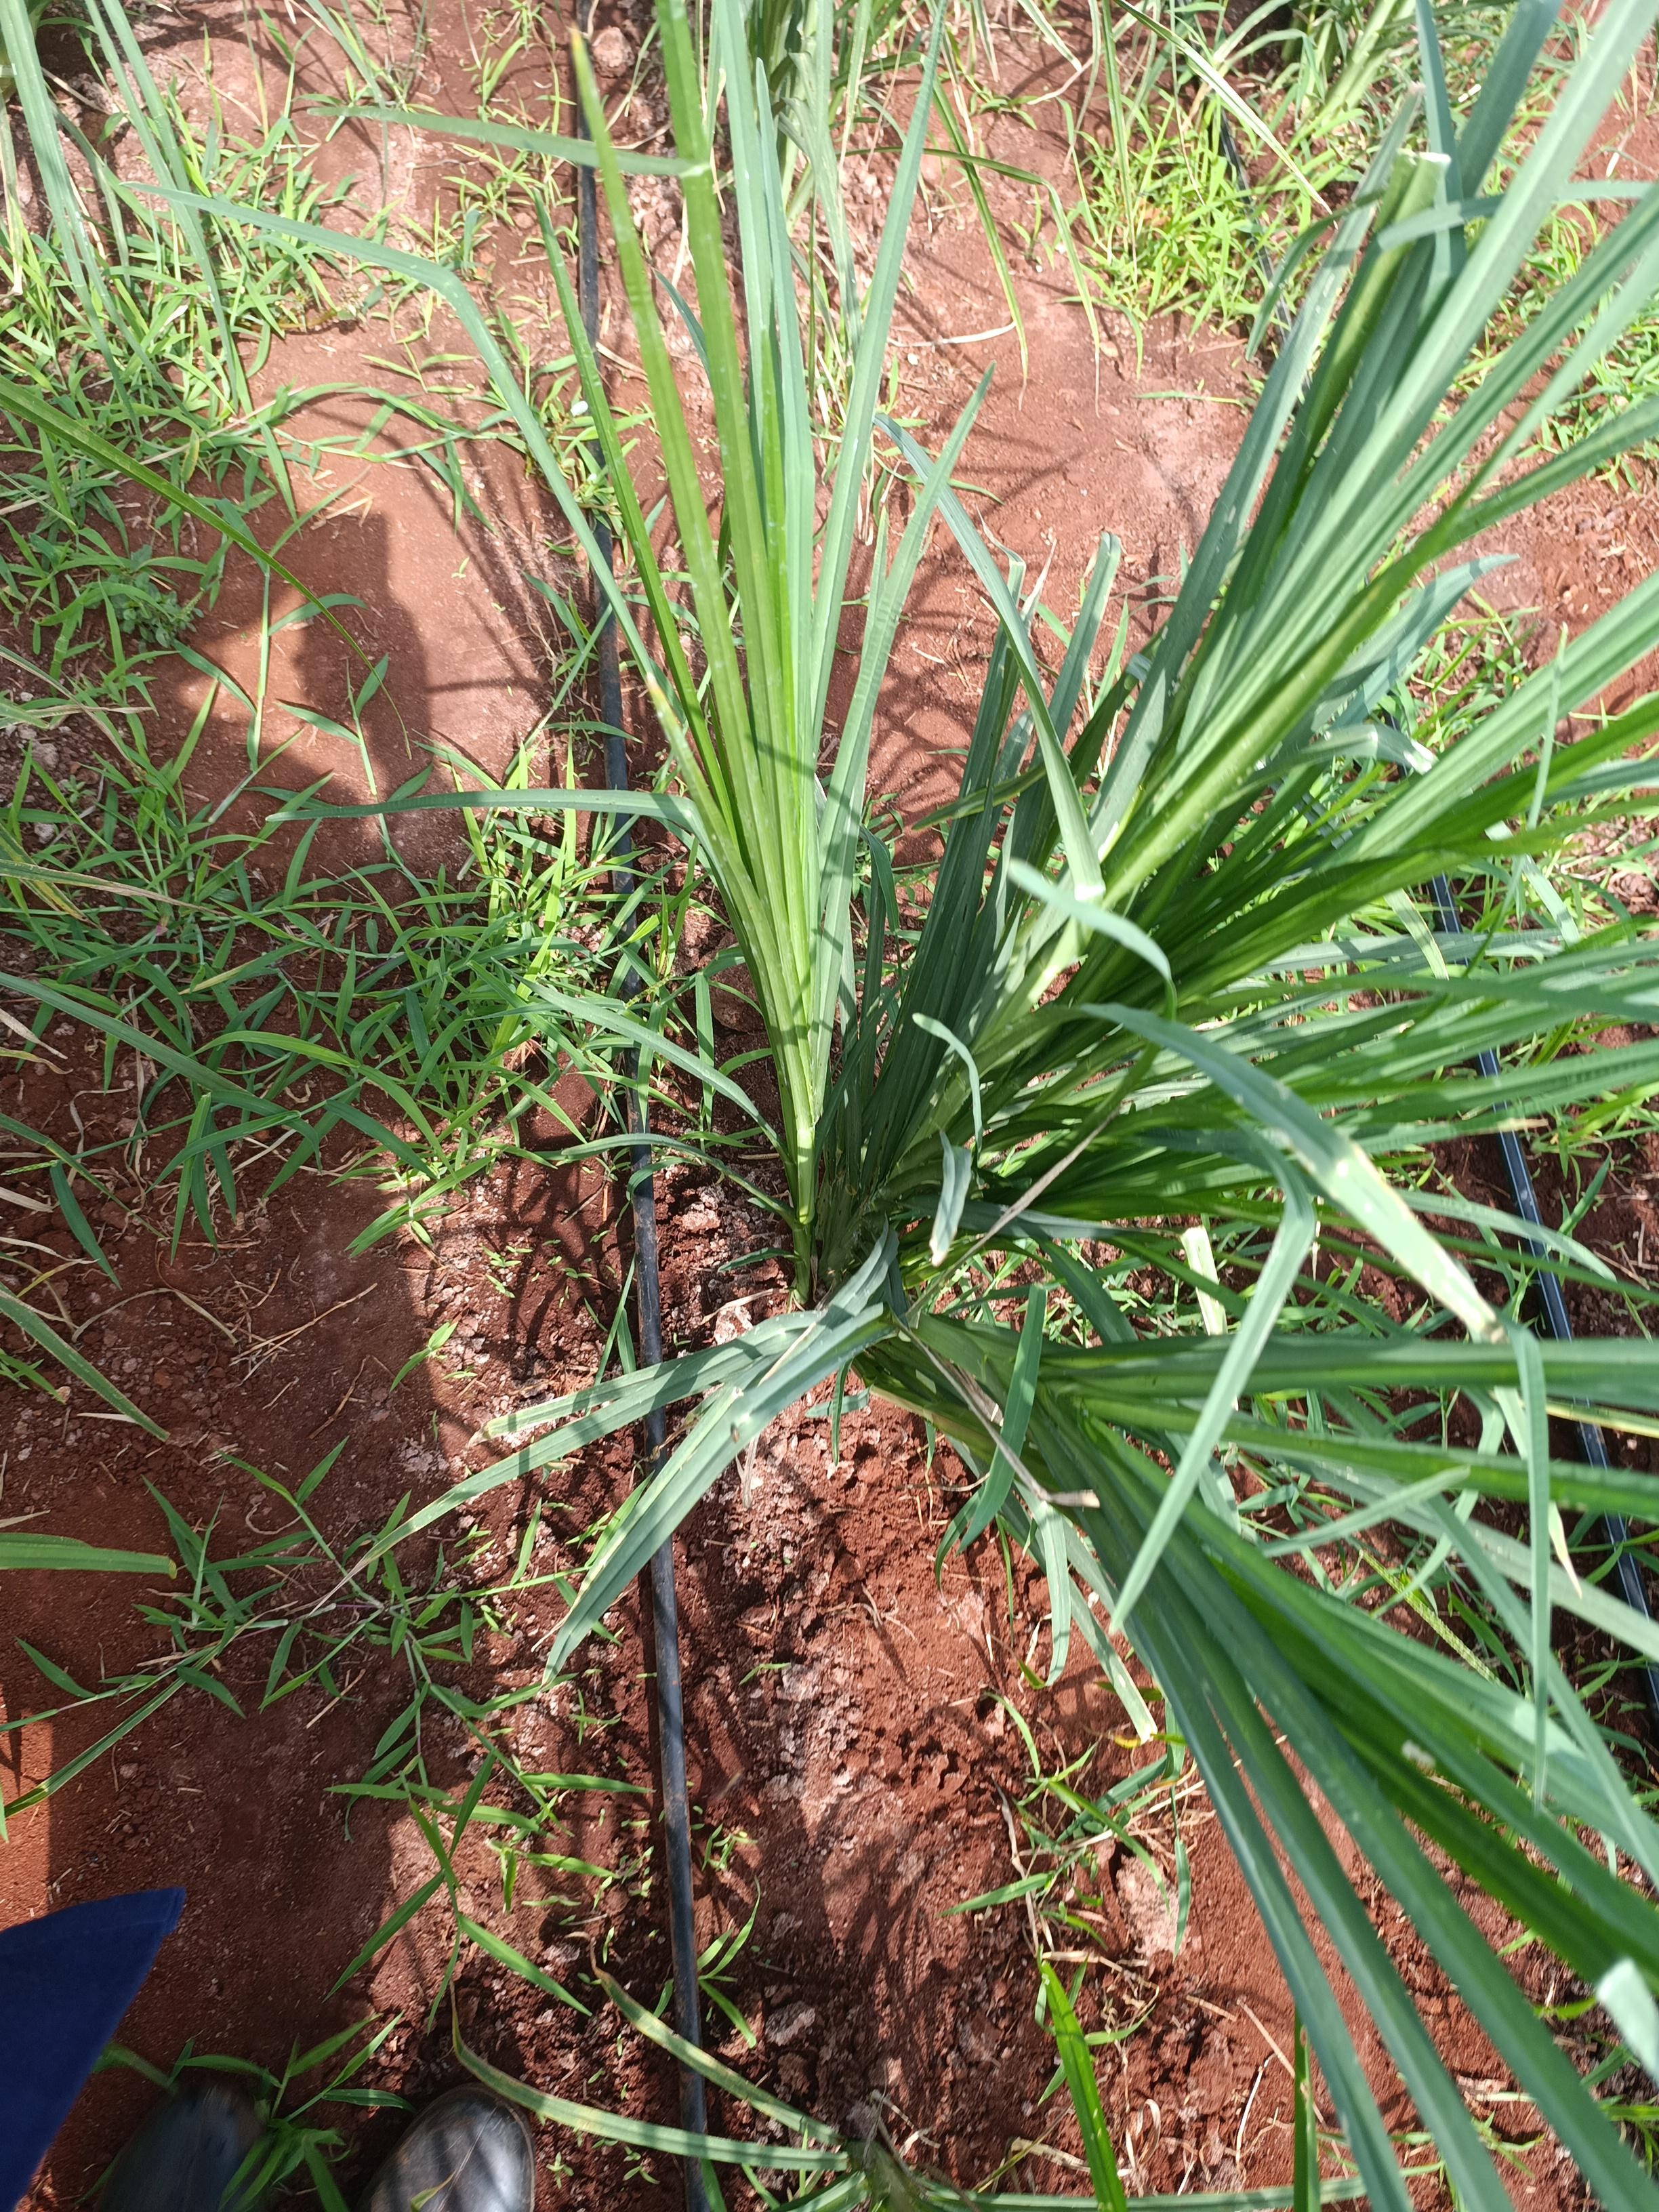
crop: finger millet
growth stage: vegetative
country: Kenya
